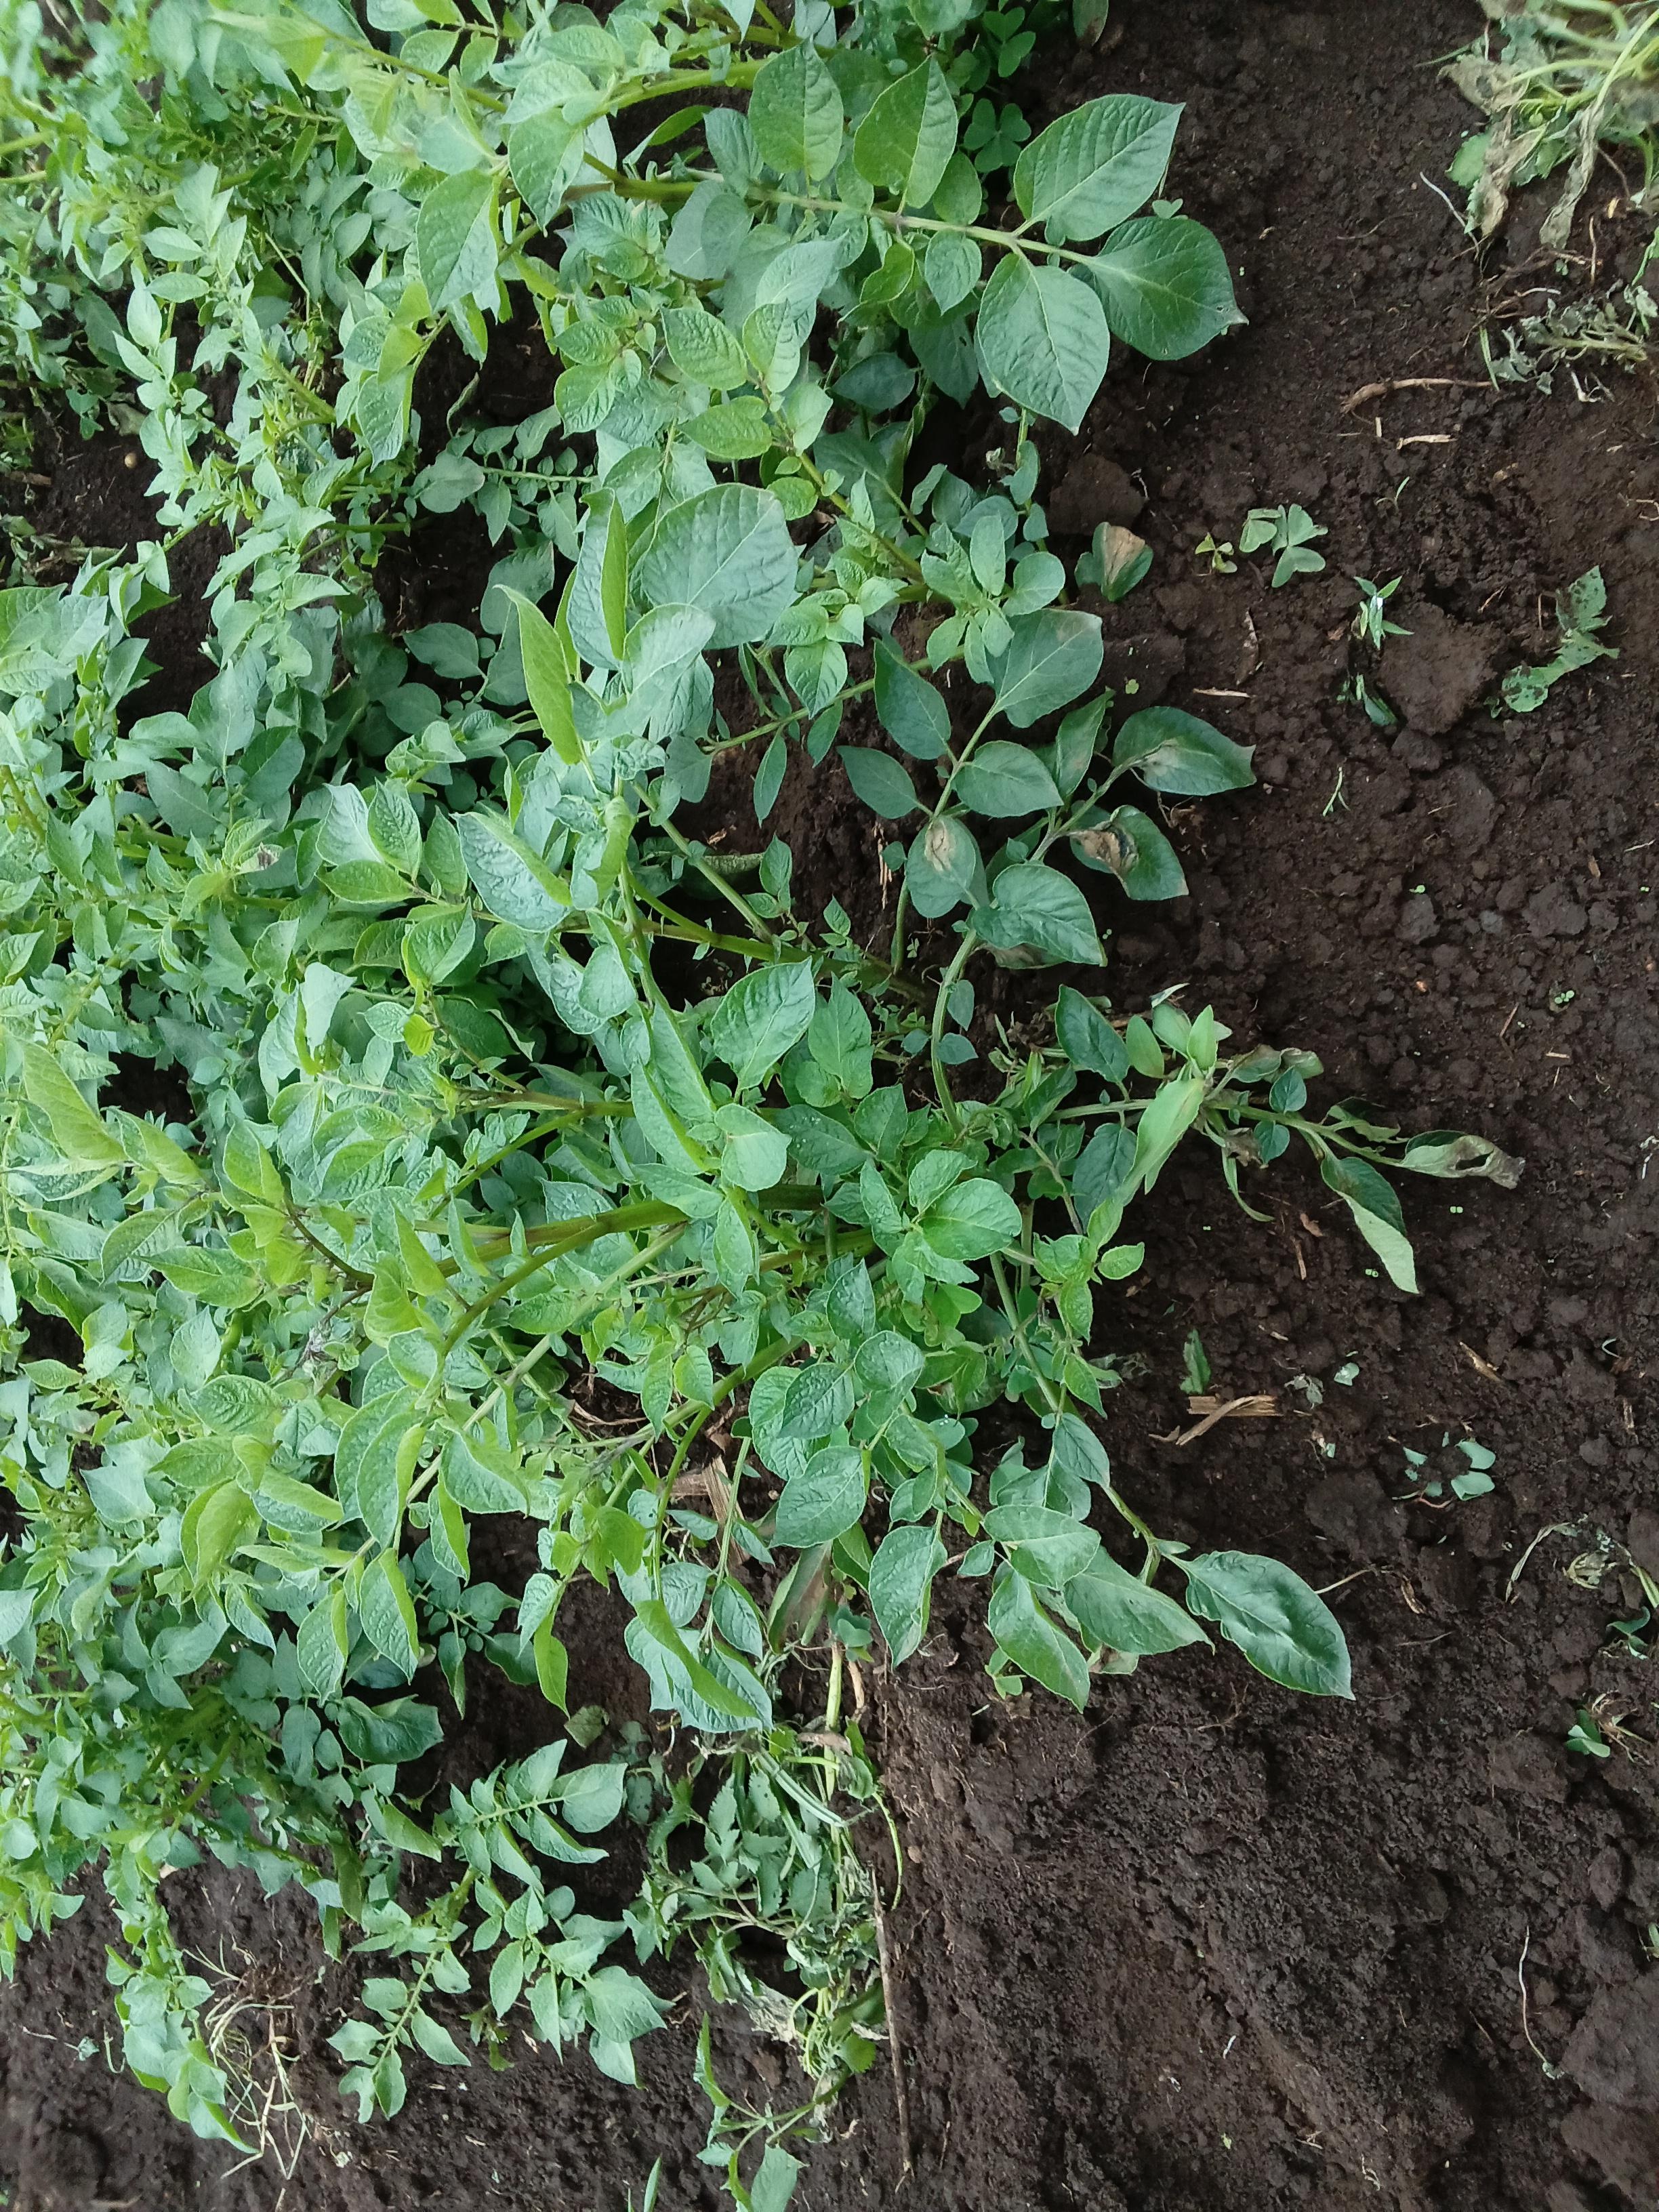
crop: potato
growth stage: vegetative
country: Kenya
